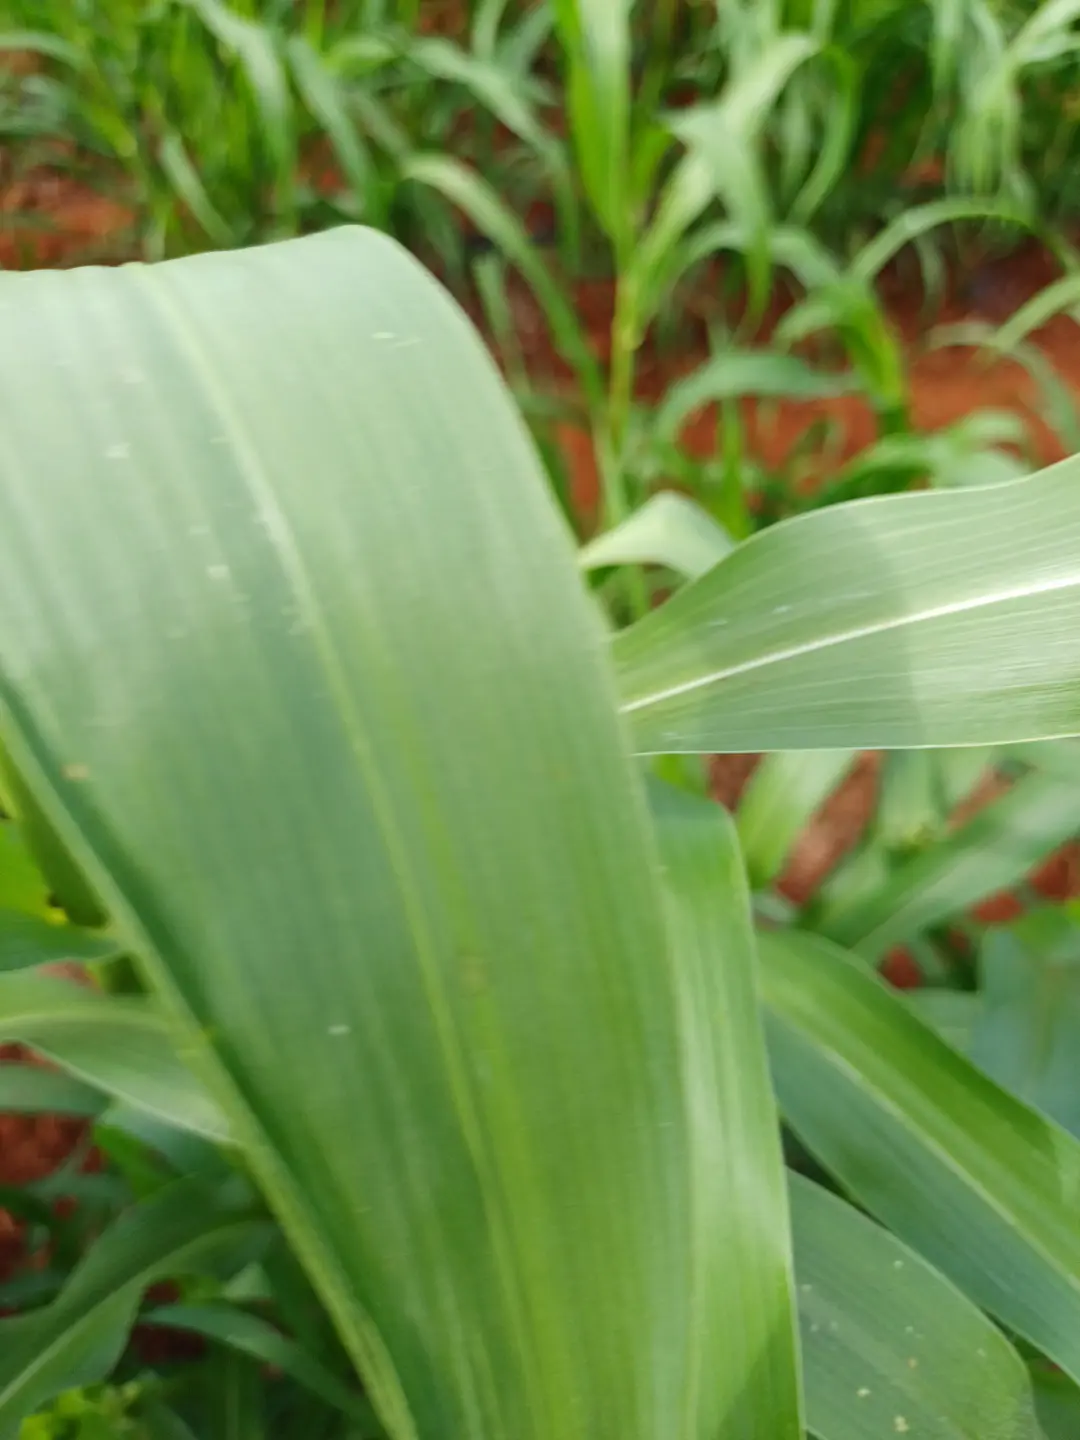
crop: pearl millet
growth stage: flowering
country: Kenya
